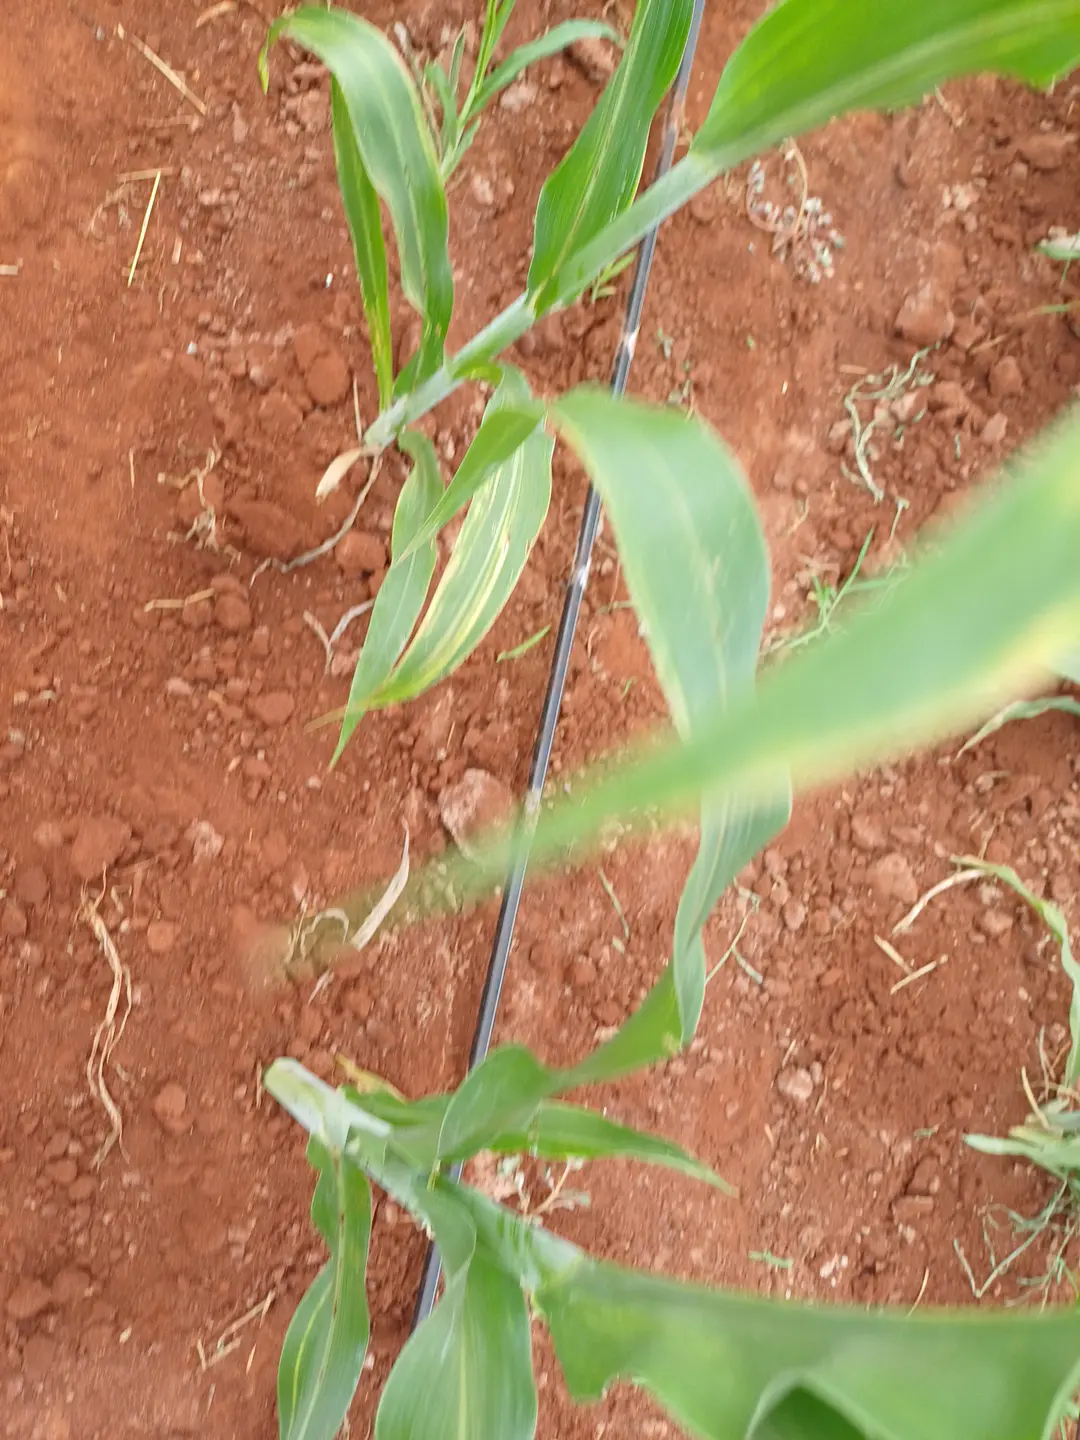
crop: sorghum
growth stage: vegetative
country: Kenya
